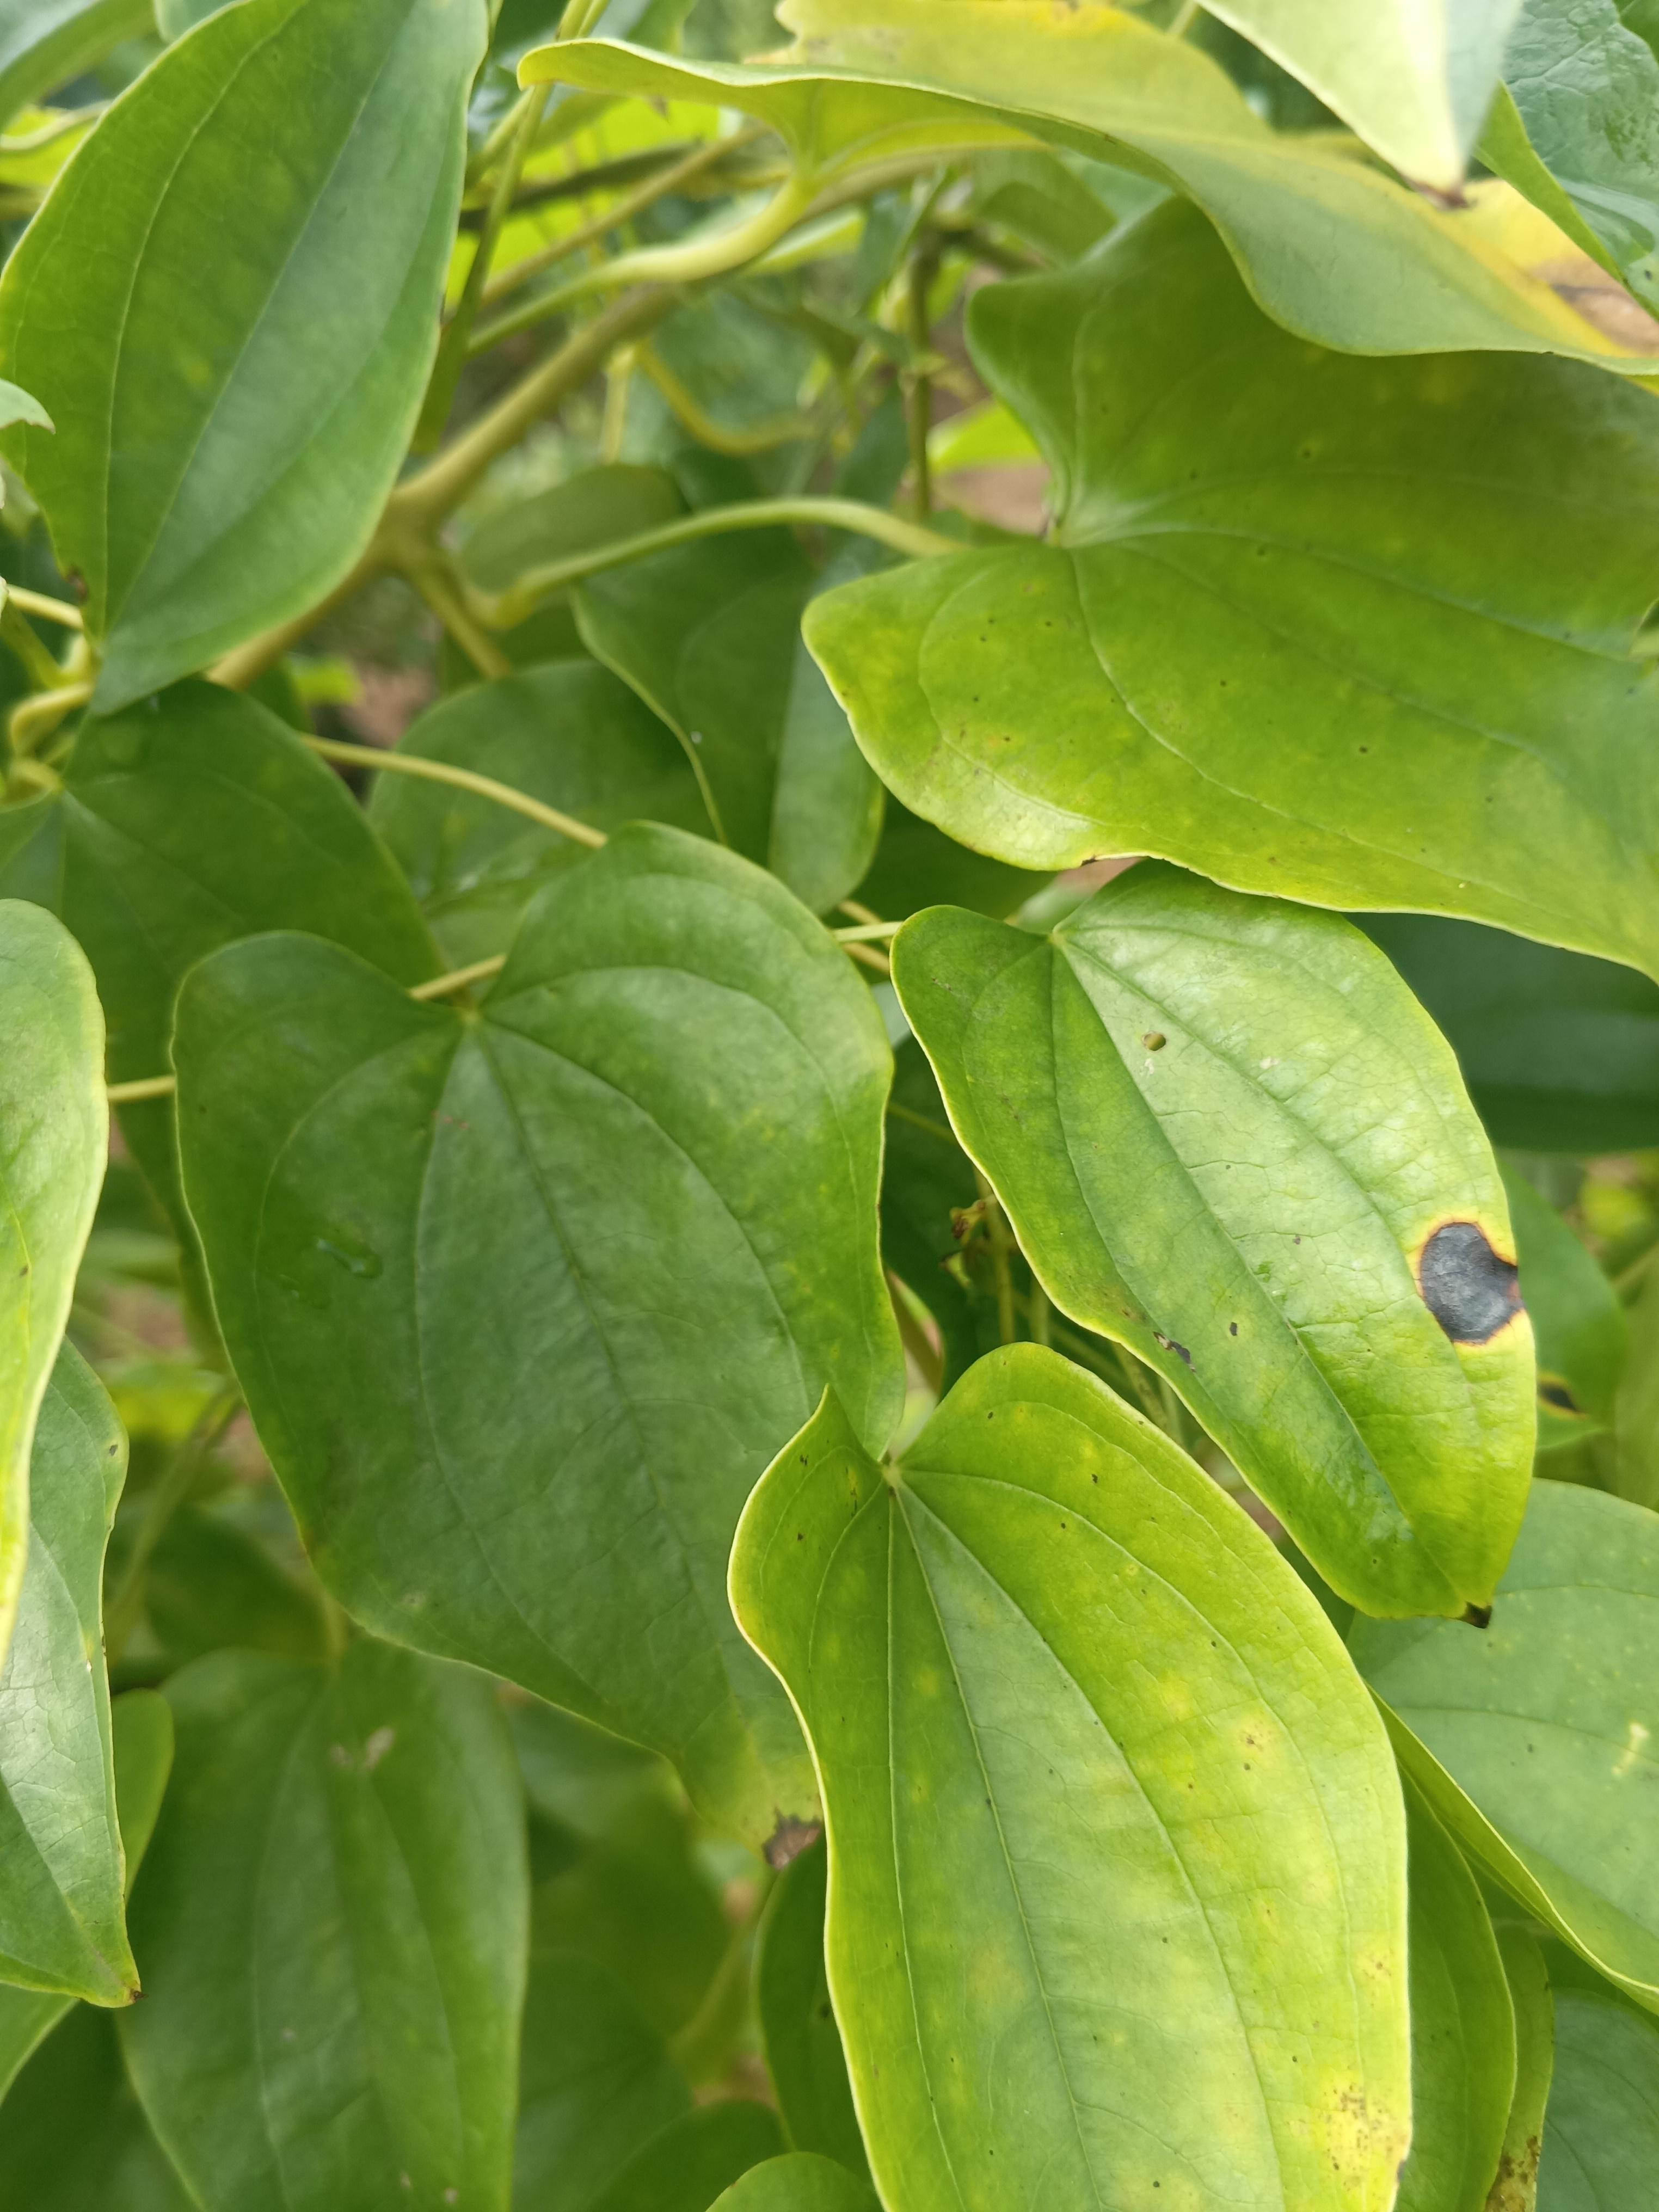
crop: yam
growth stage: vegetative
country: Nigeria
